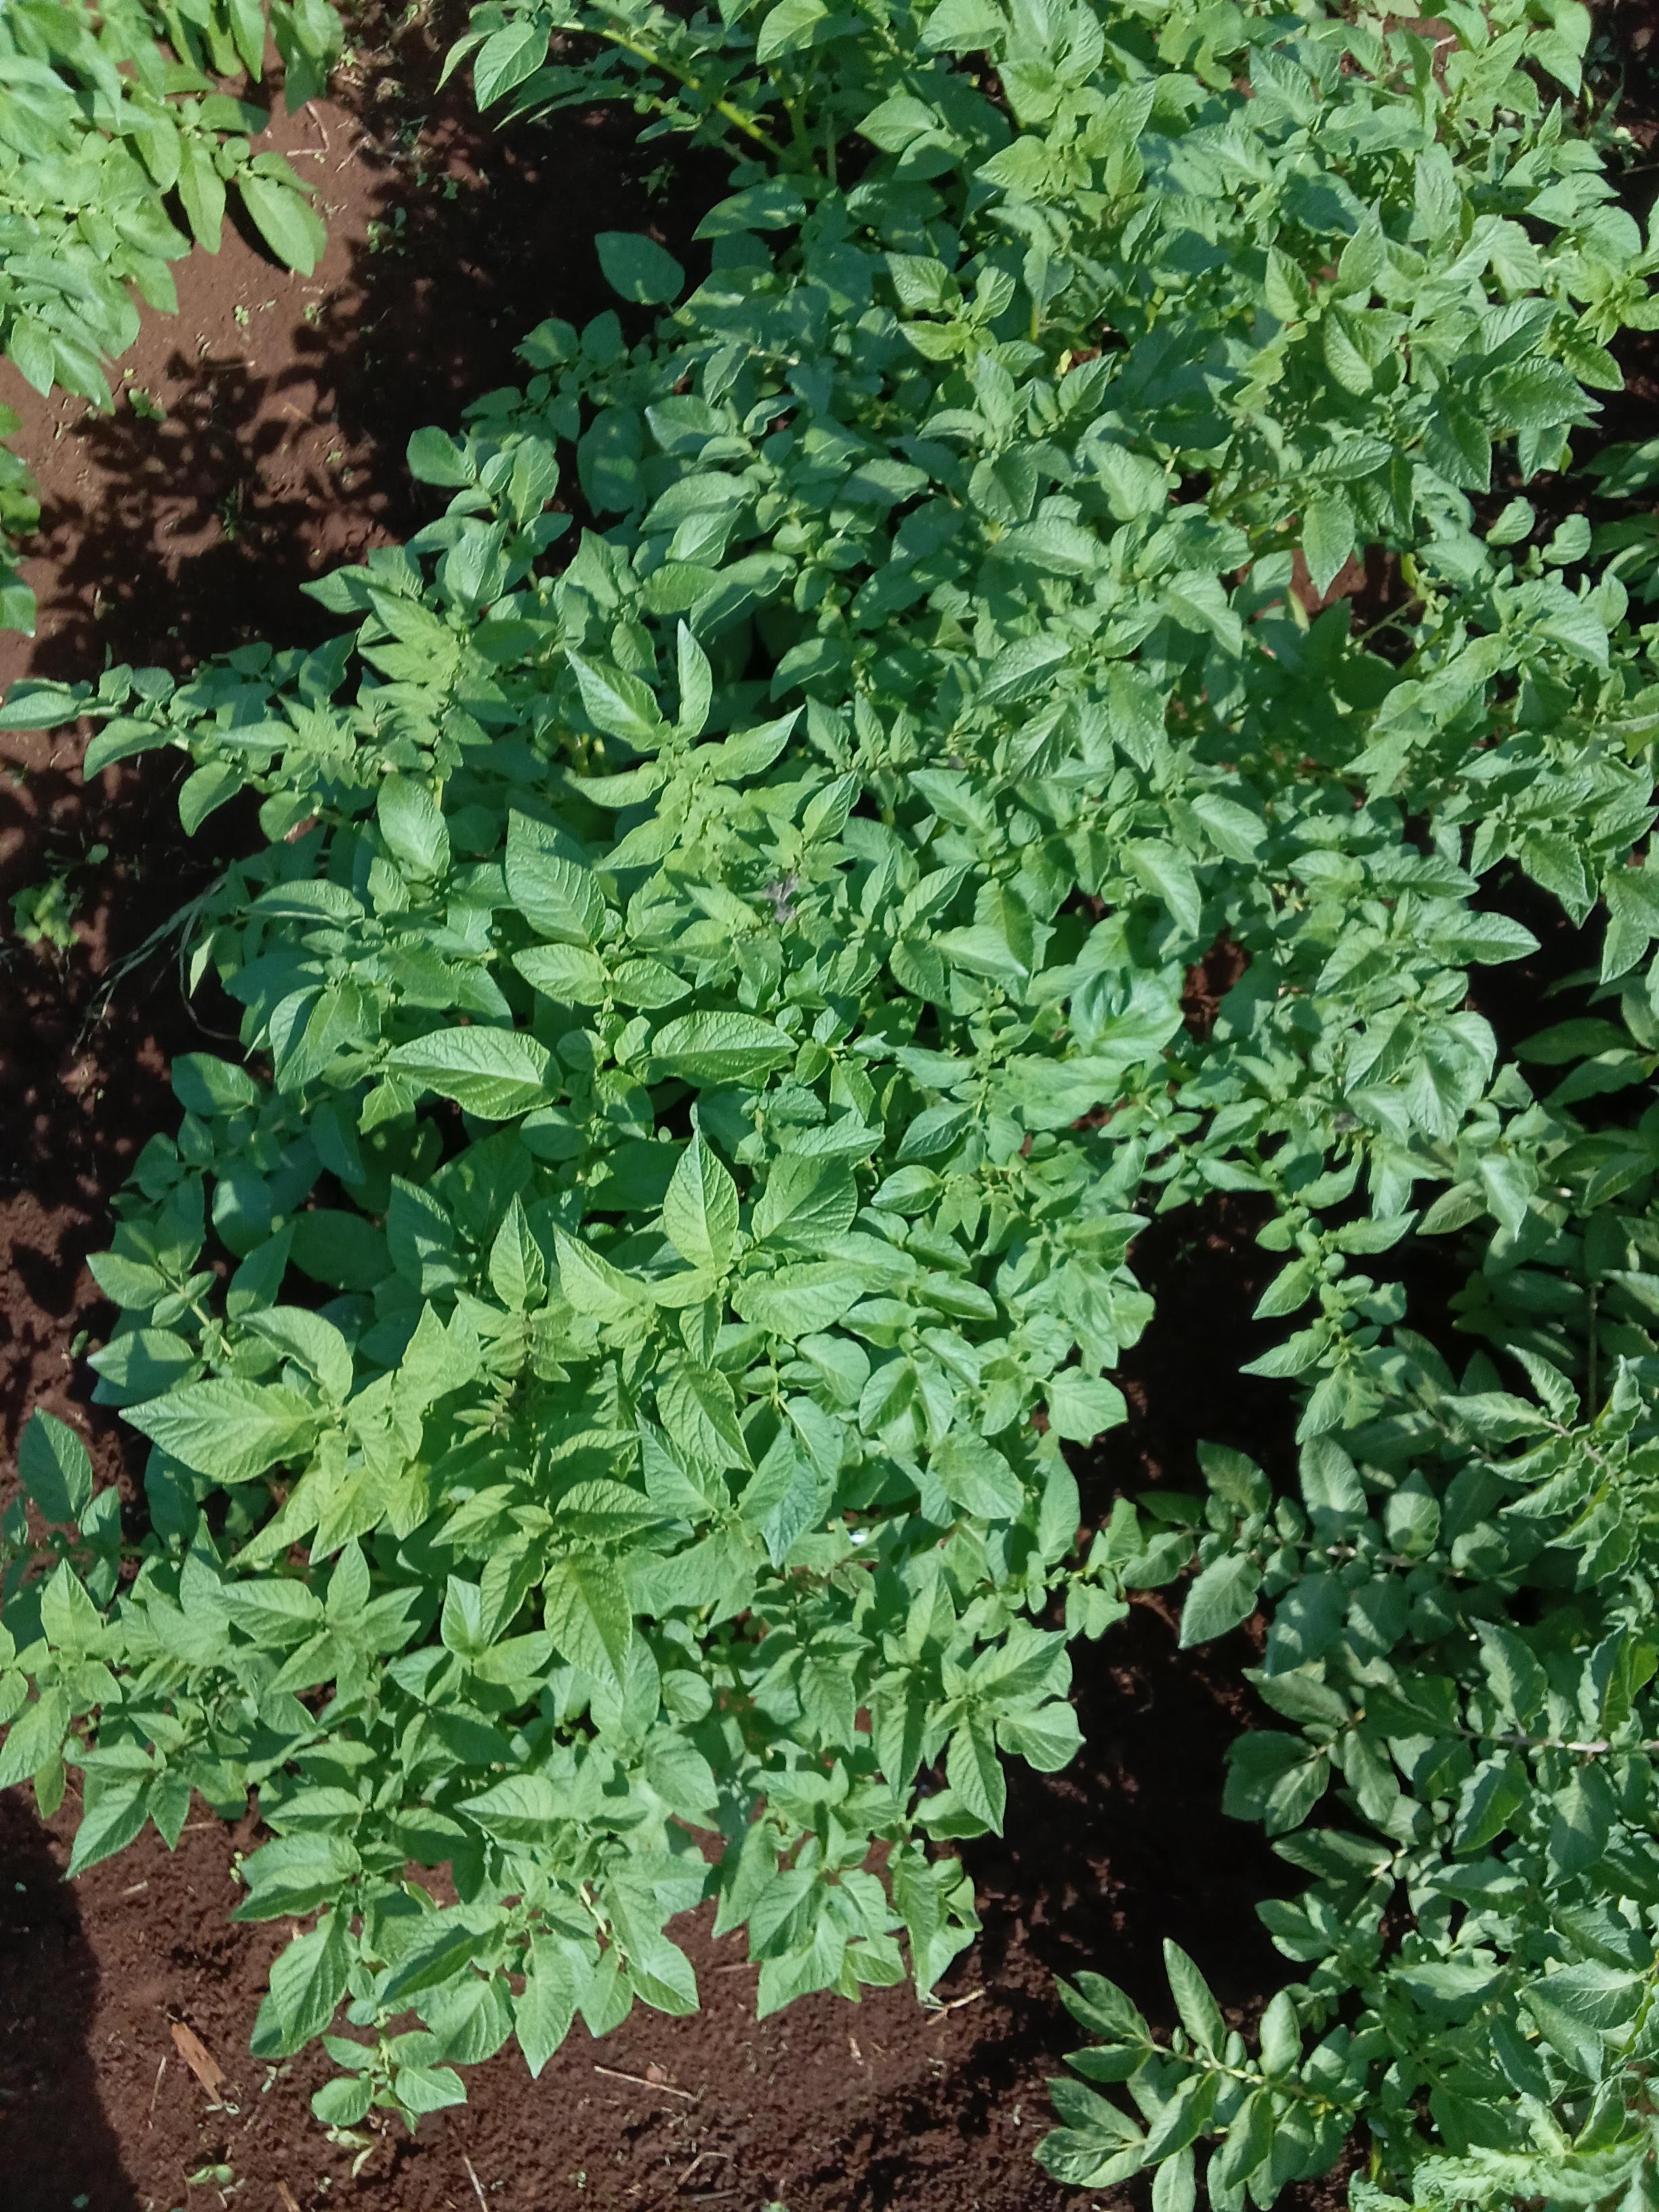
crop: potato
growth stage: vegetative
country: Kenya
